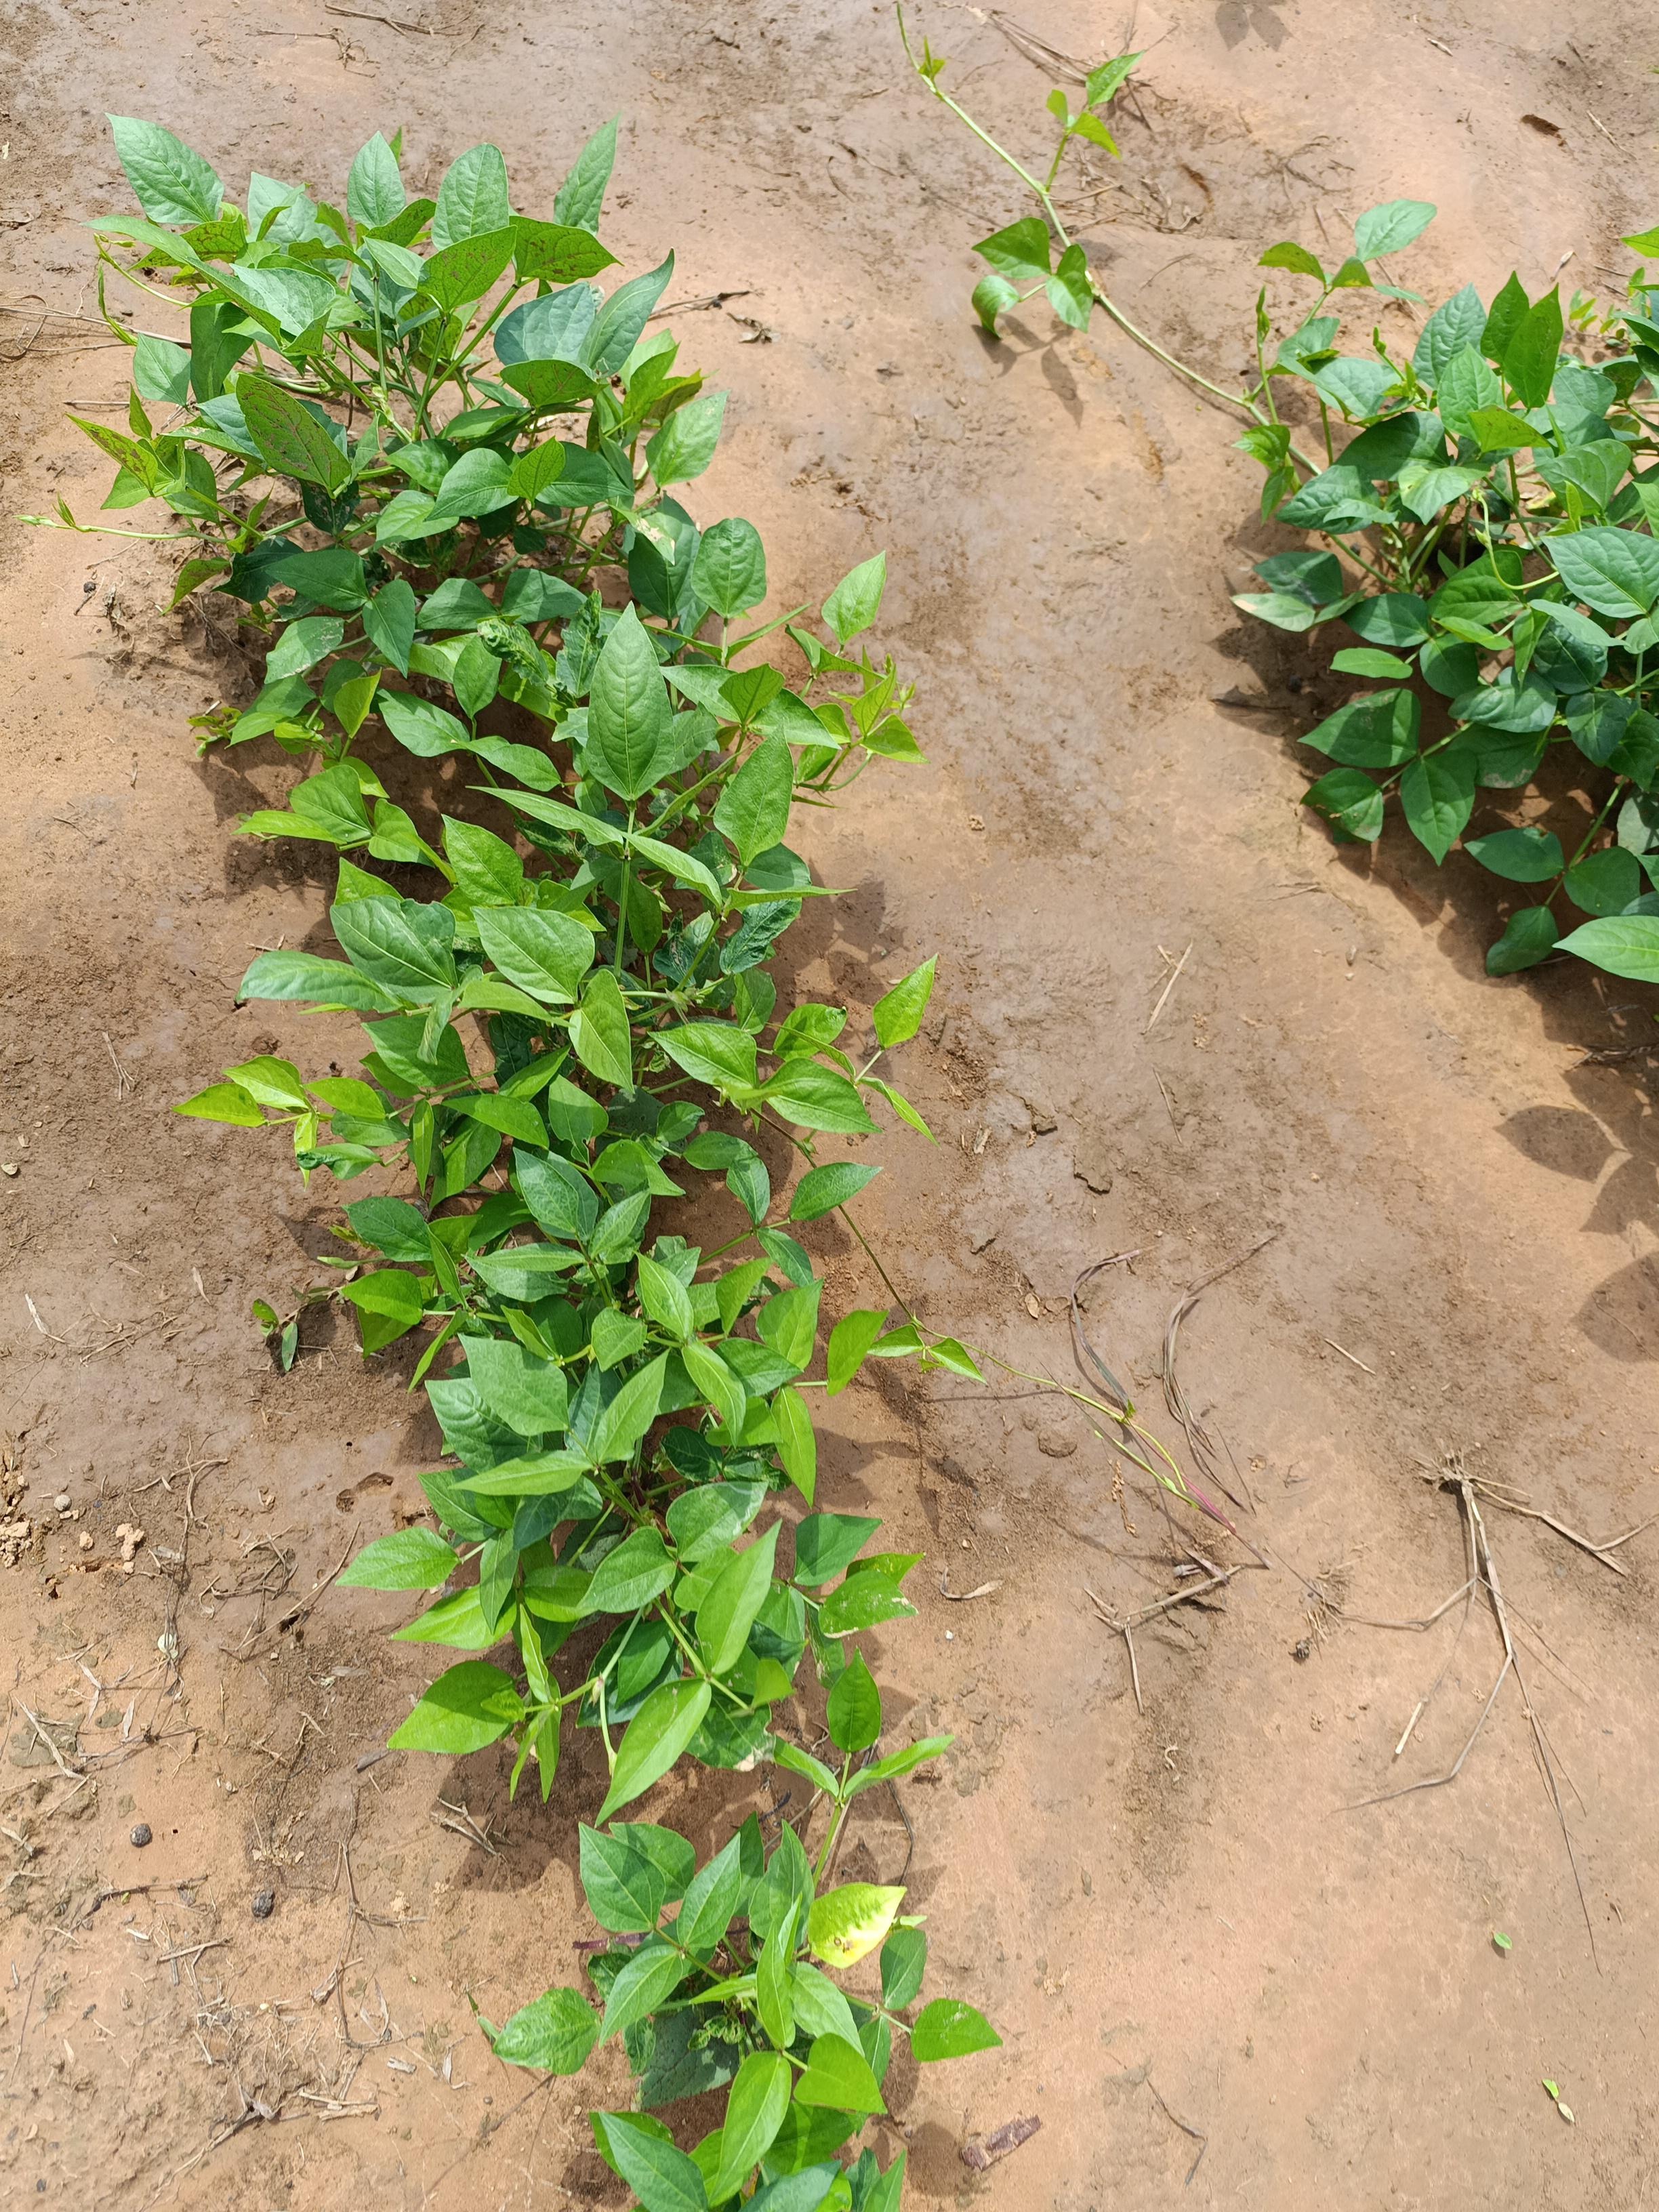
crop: cowpea
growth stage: emergence
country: Nigeria
